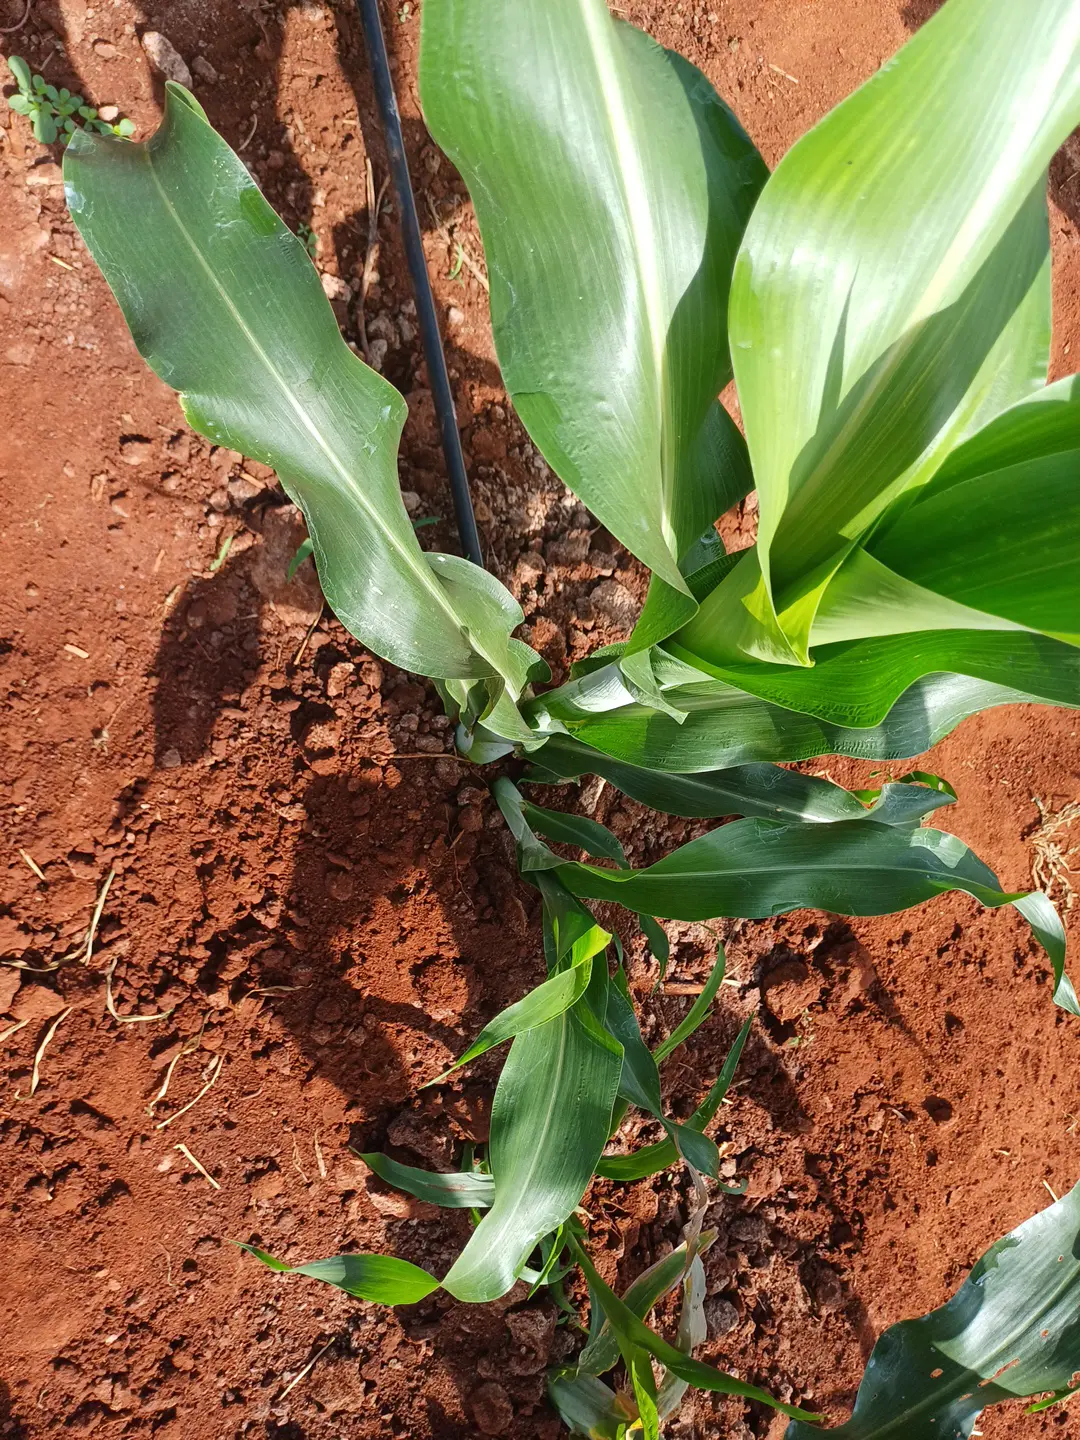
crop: sorghum
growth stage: elongation stem
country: Kenya
